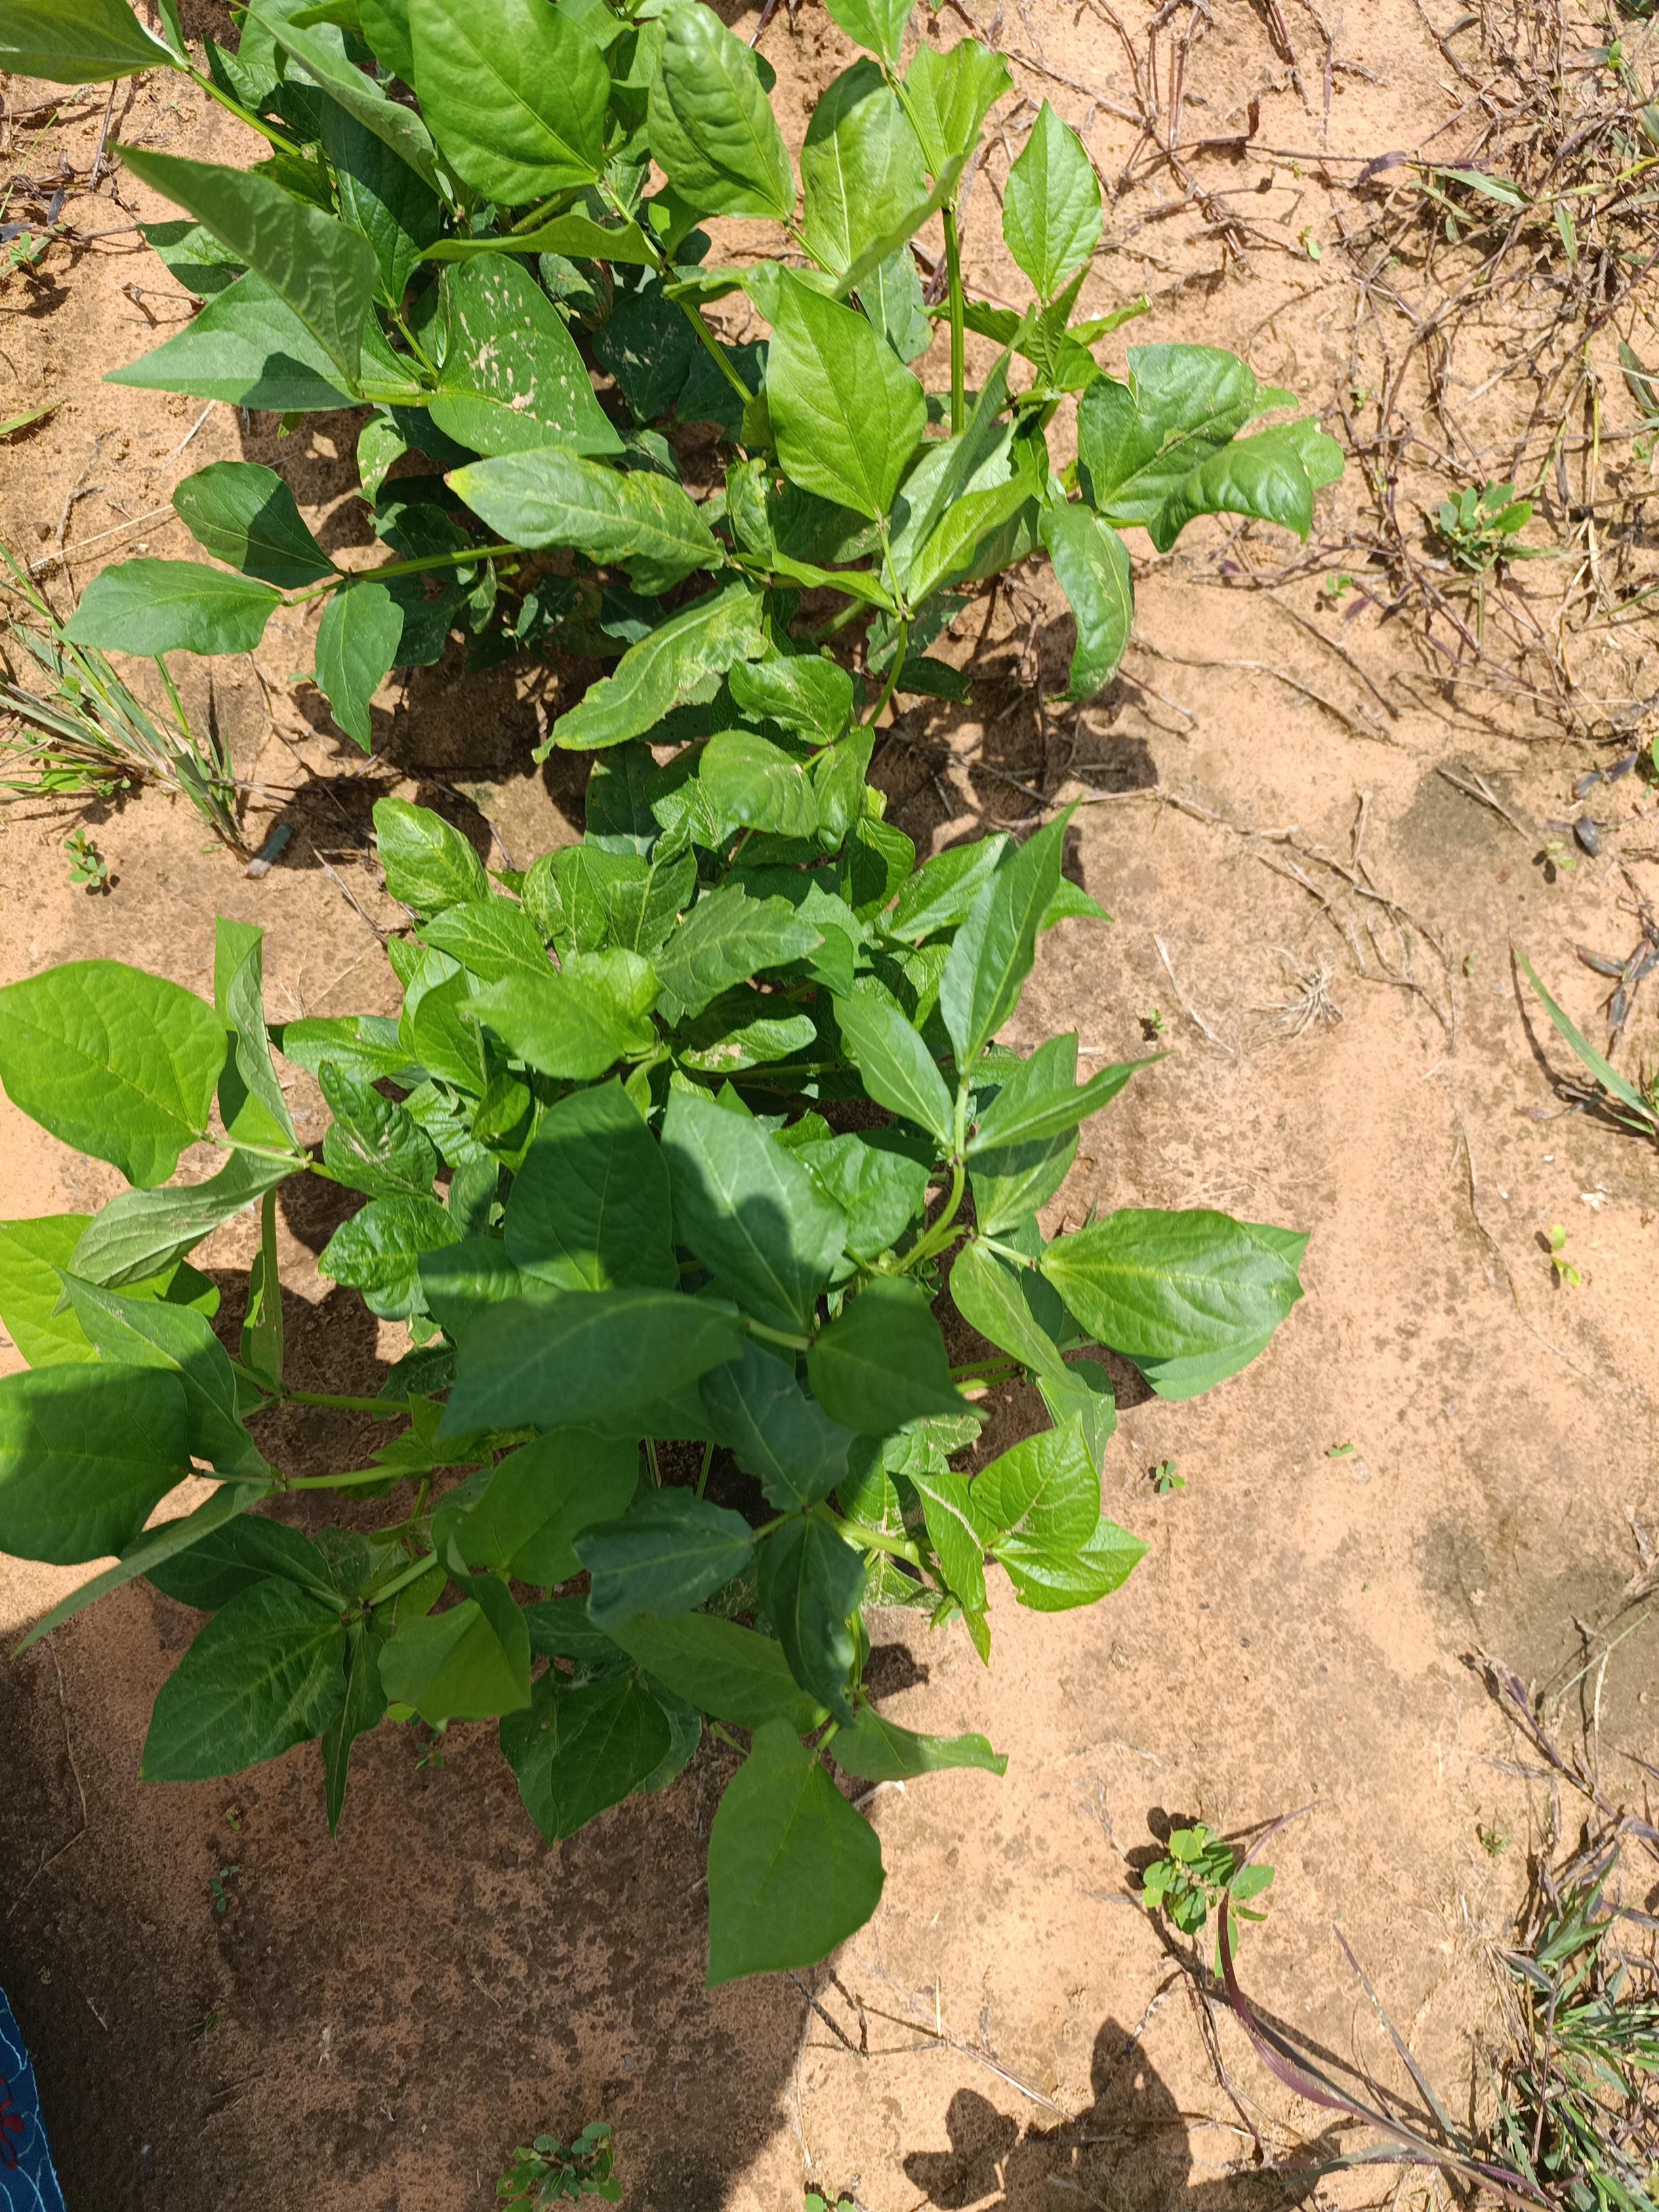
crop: cowpea
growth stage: emergence
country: Nigeria
